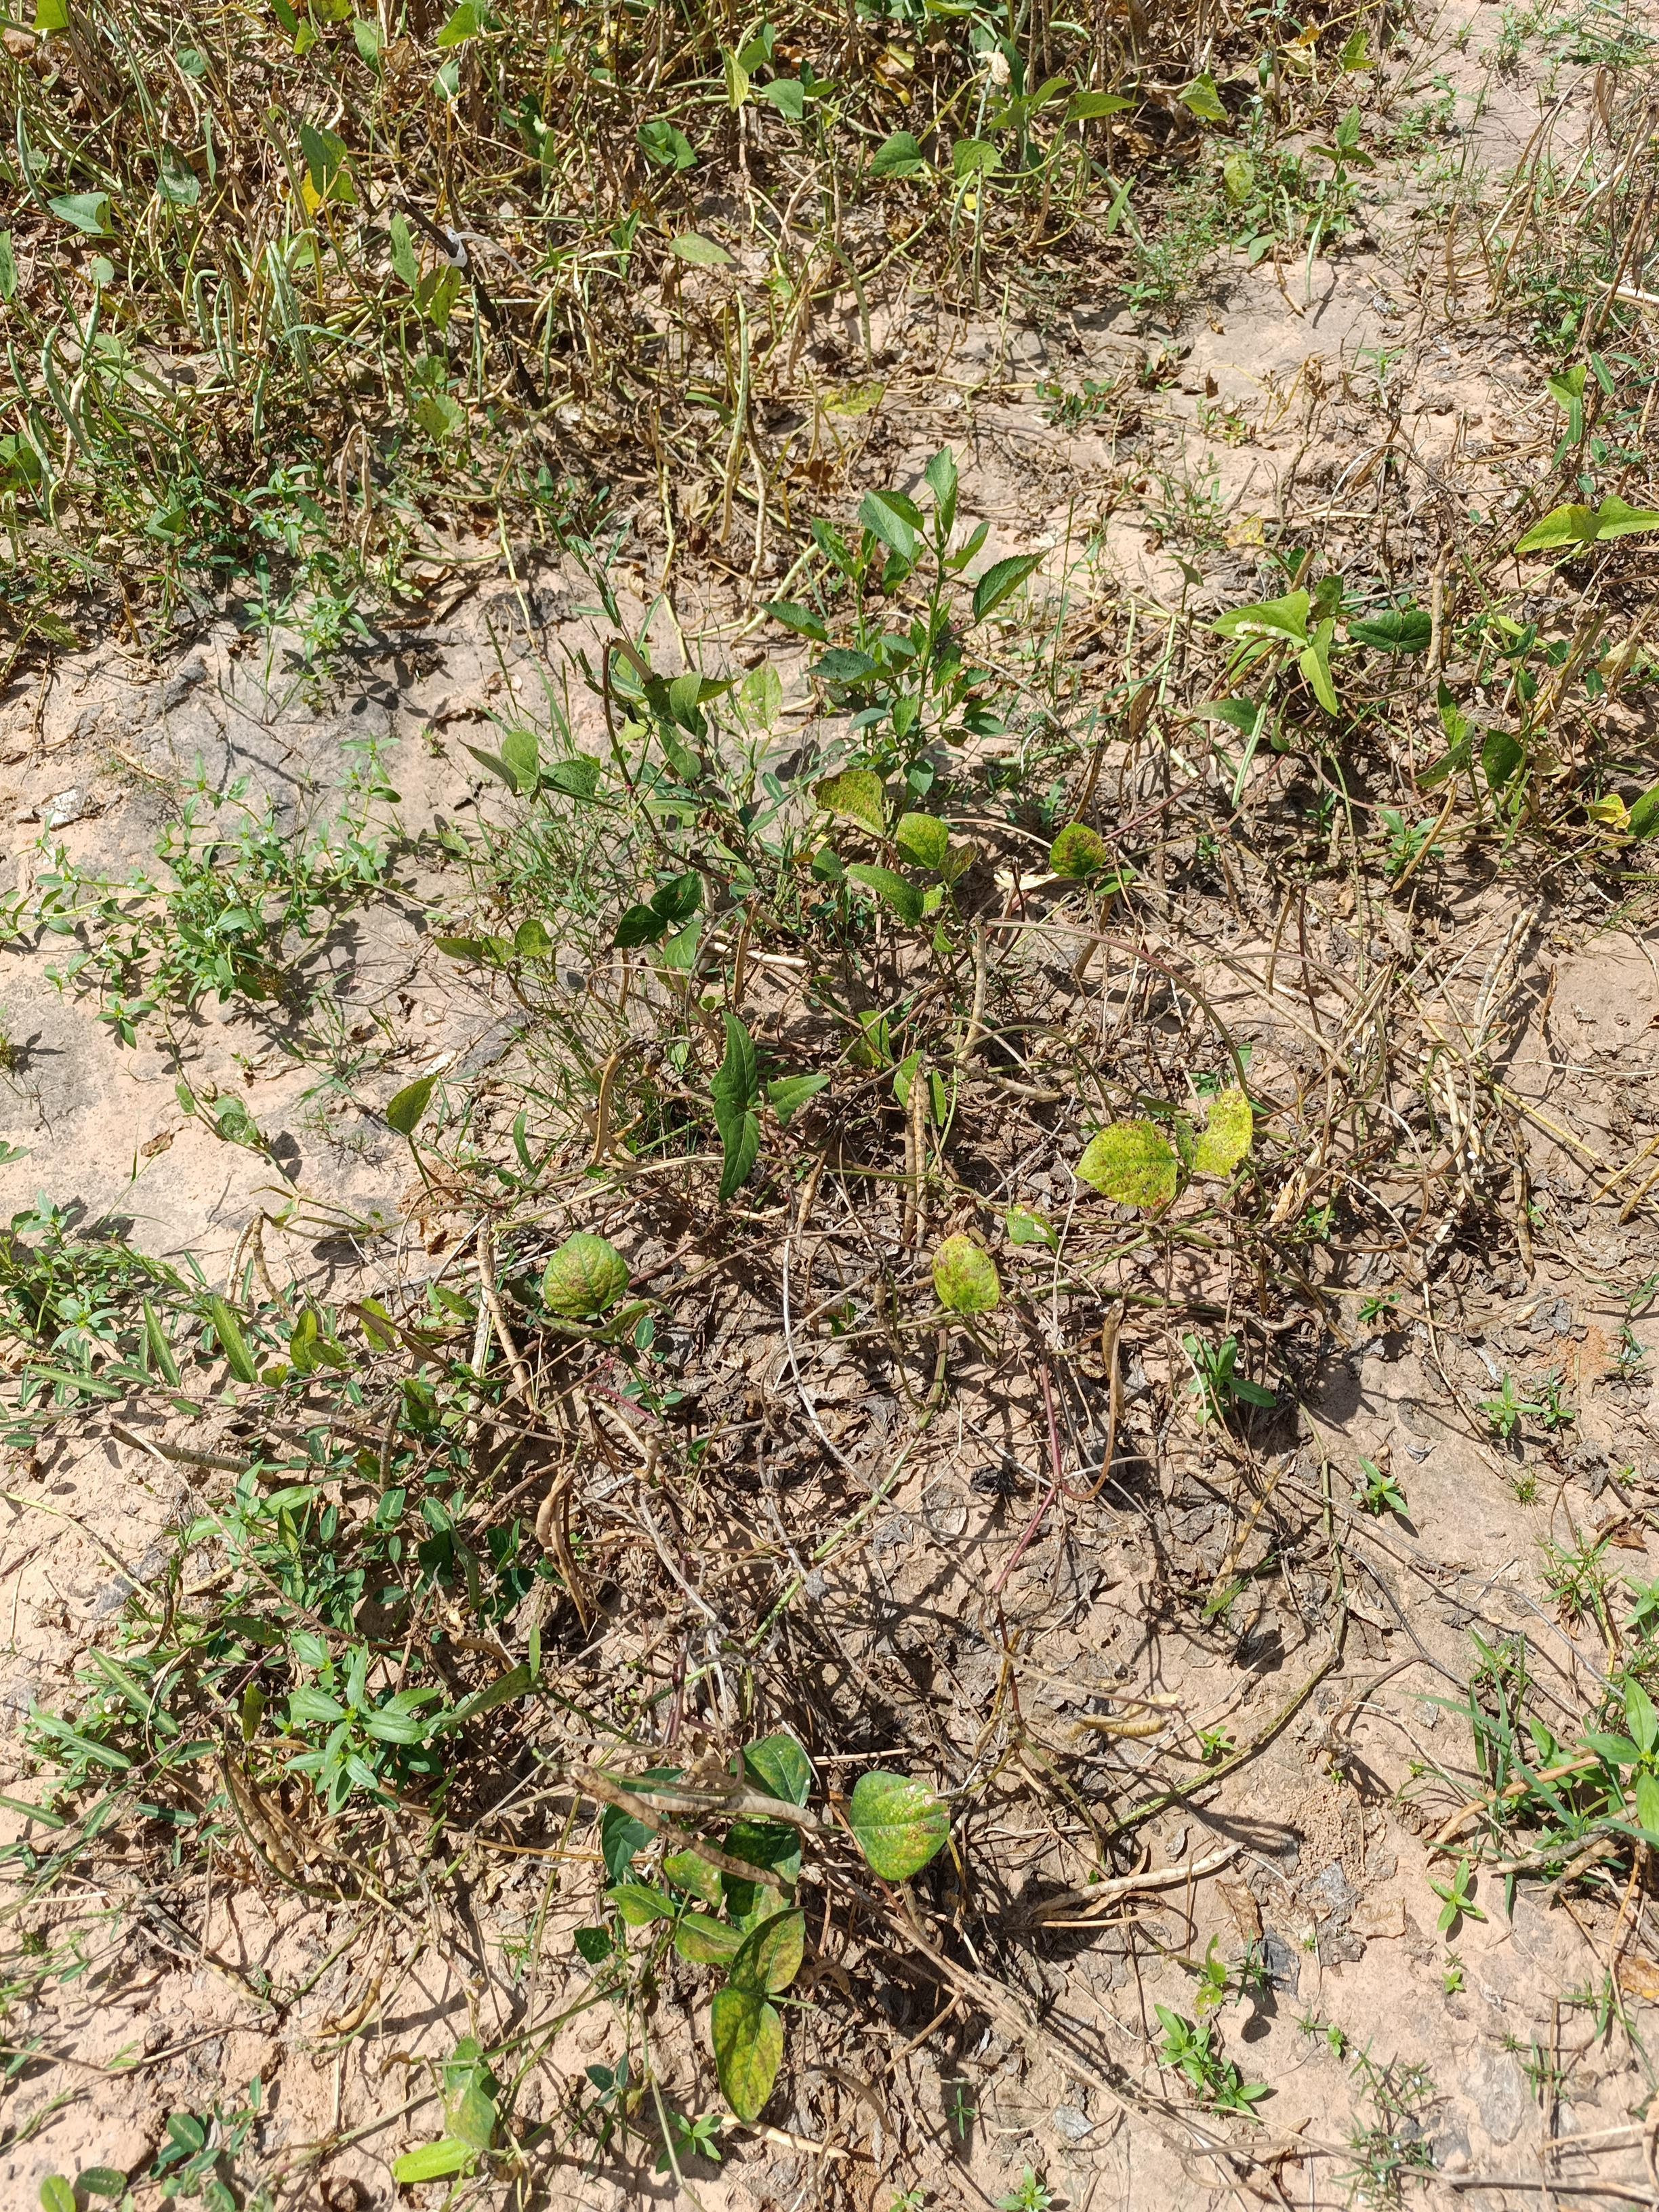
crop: cowpea
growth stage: maturity
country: Nigeria
